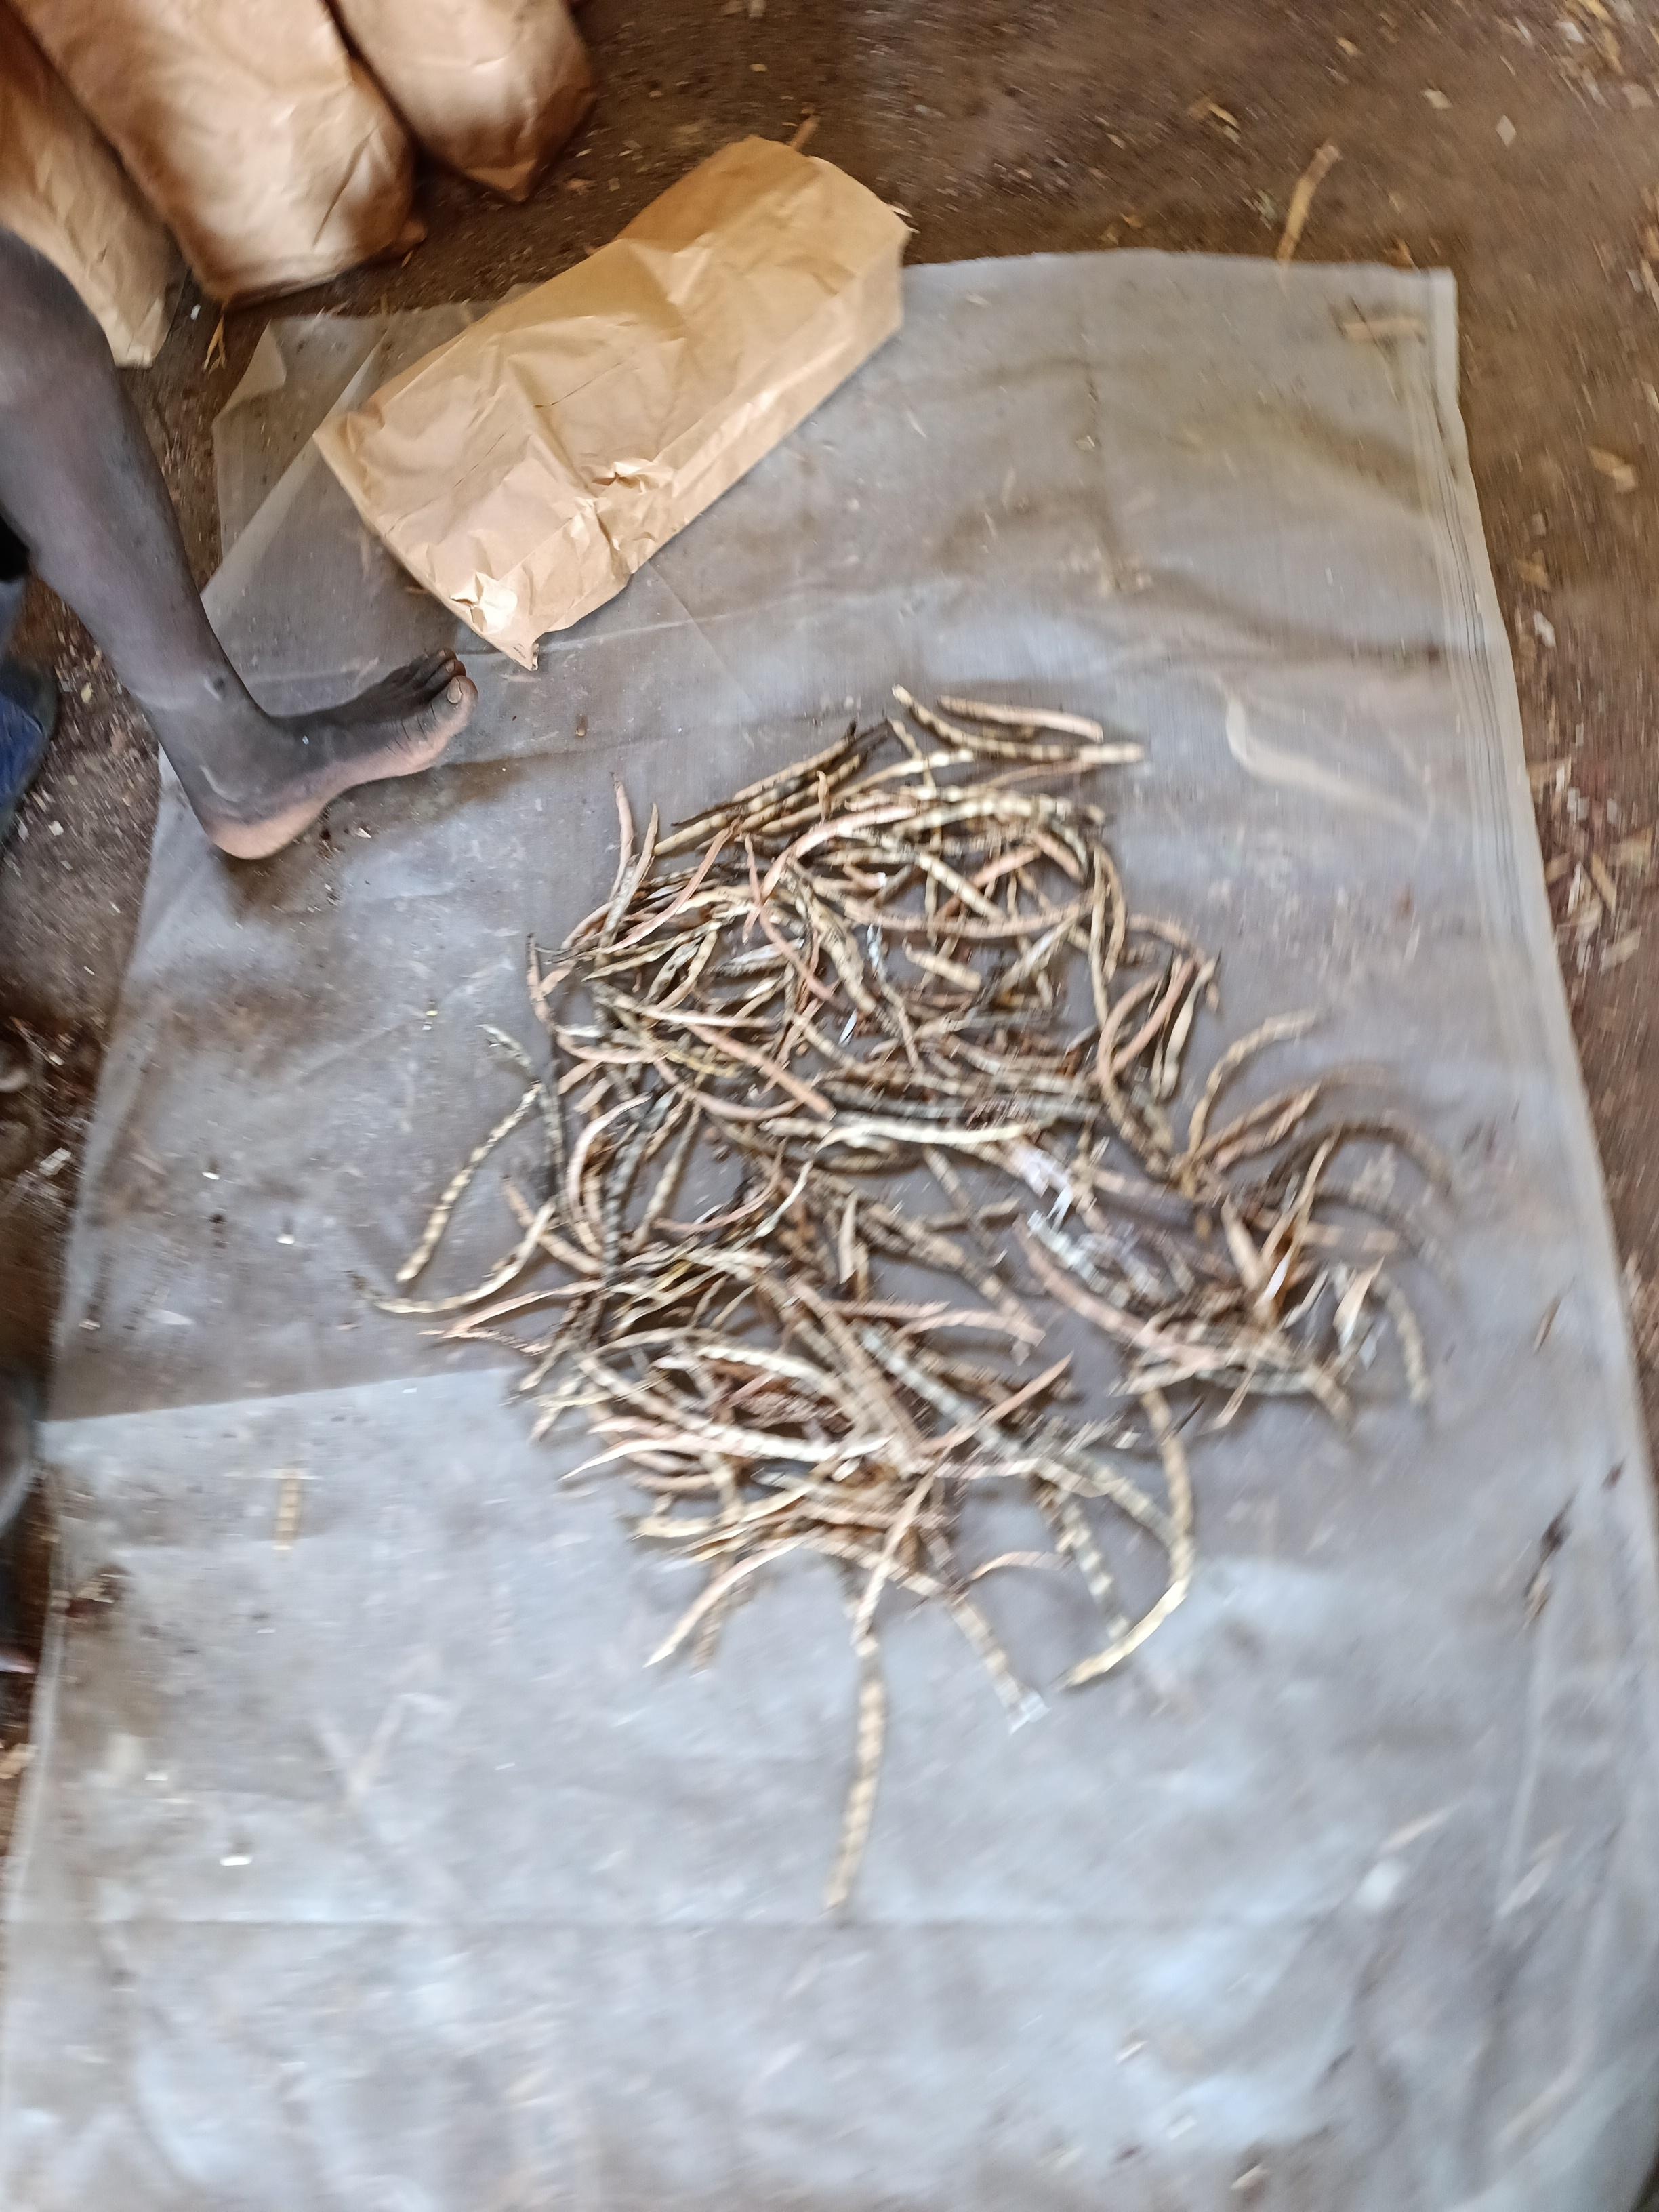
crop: cowpea
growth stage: harvest
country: Nigeria
